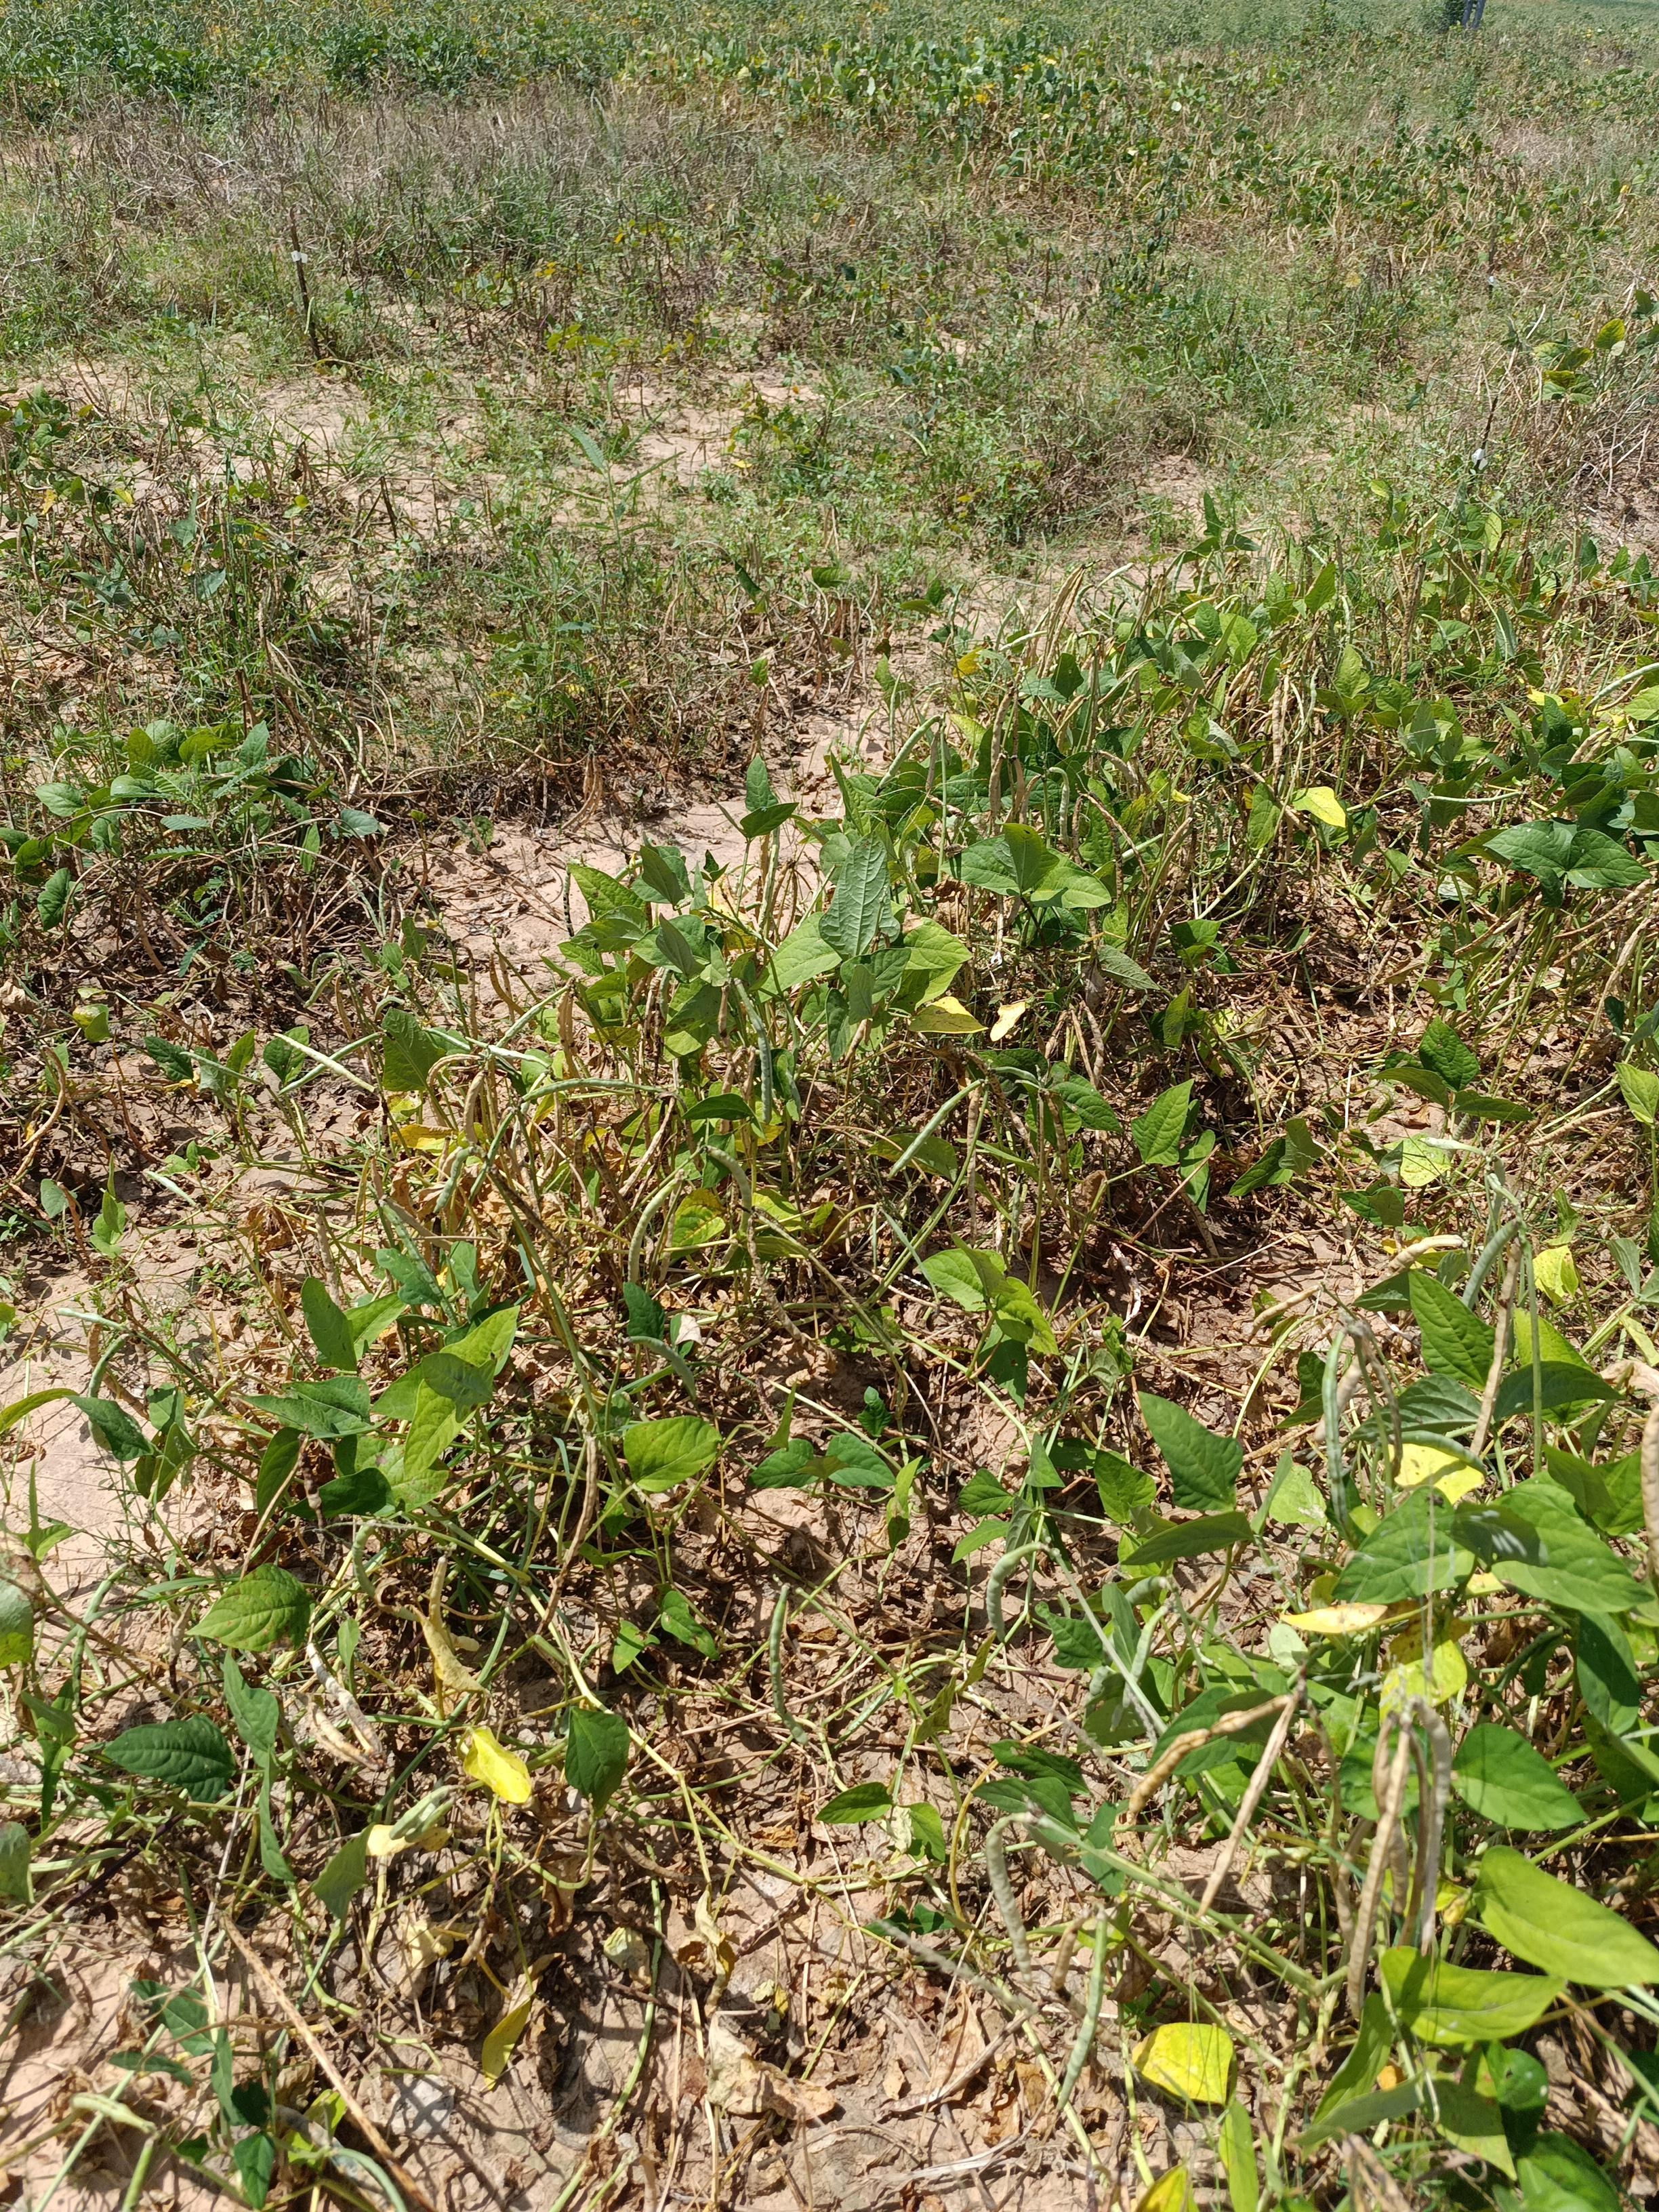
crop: cowpea
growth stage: maturity
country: Nigeria
